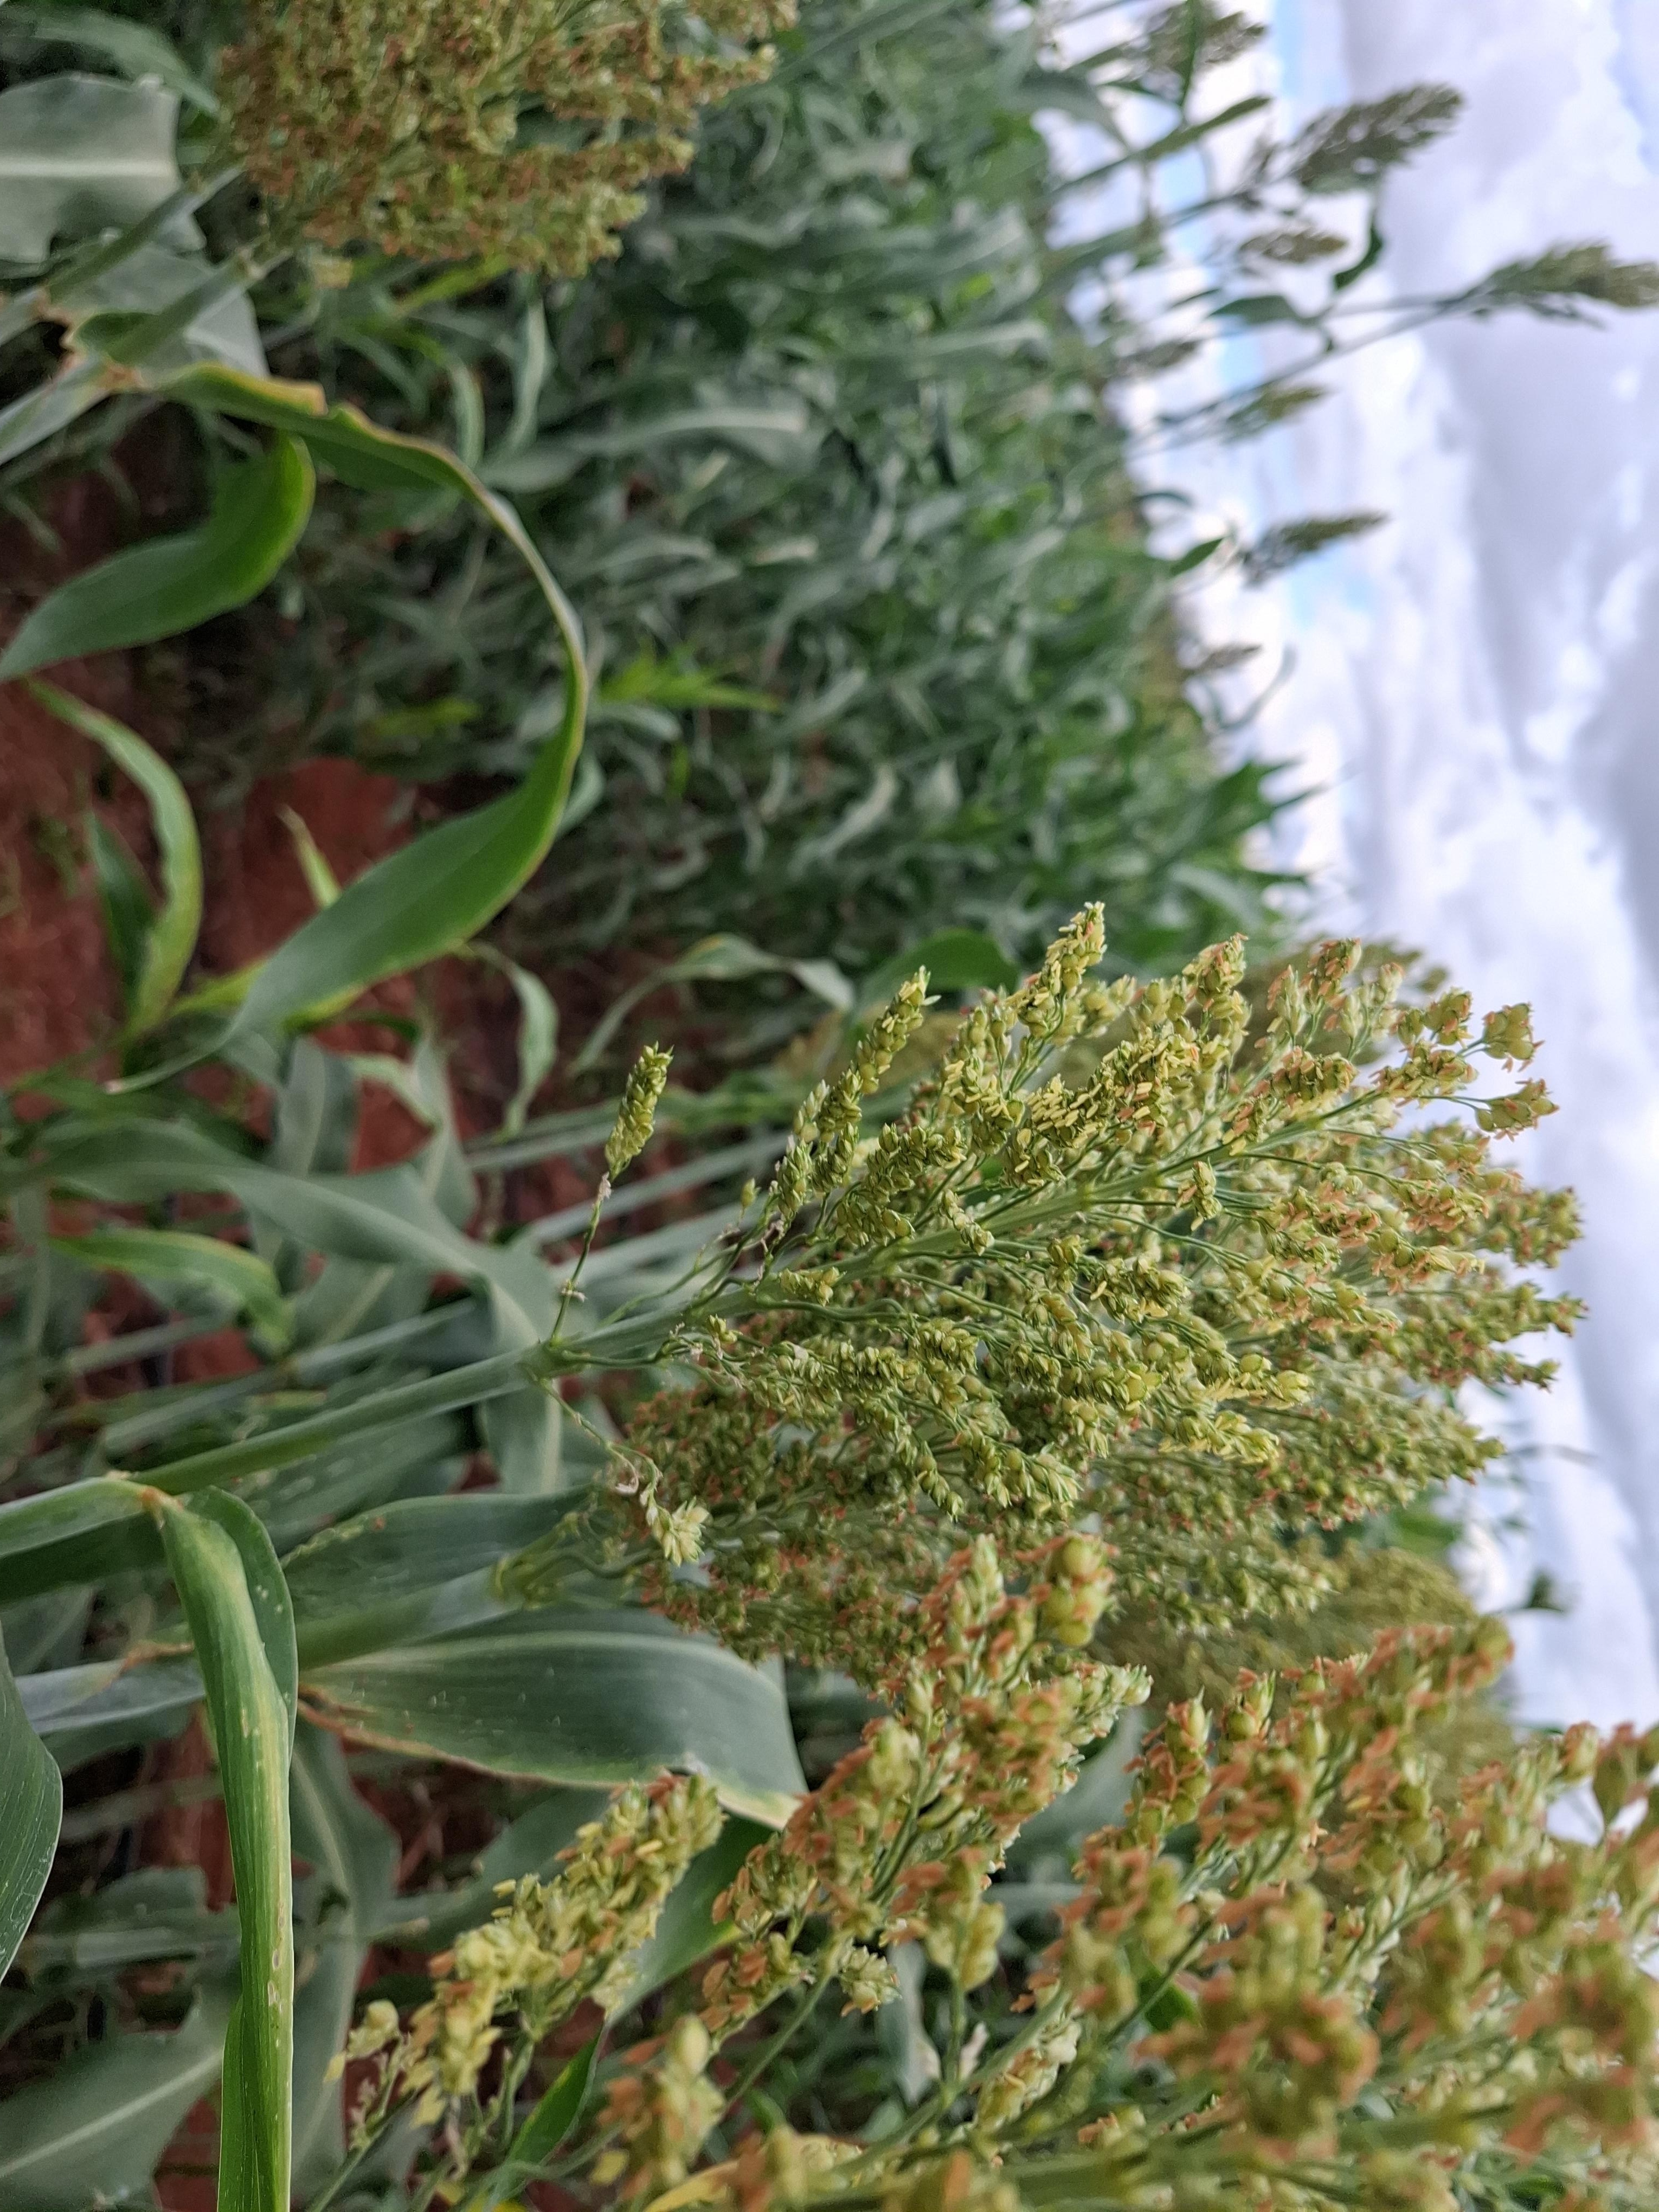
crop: sorghum
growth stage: filling grain
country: Kenya
